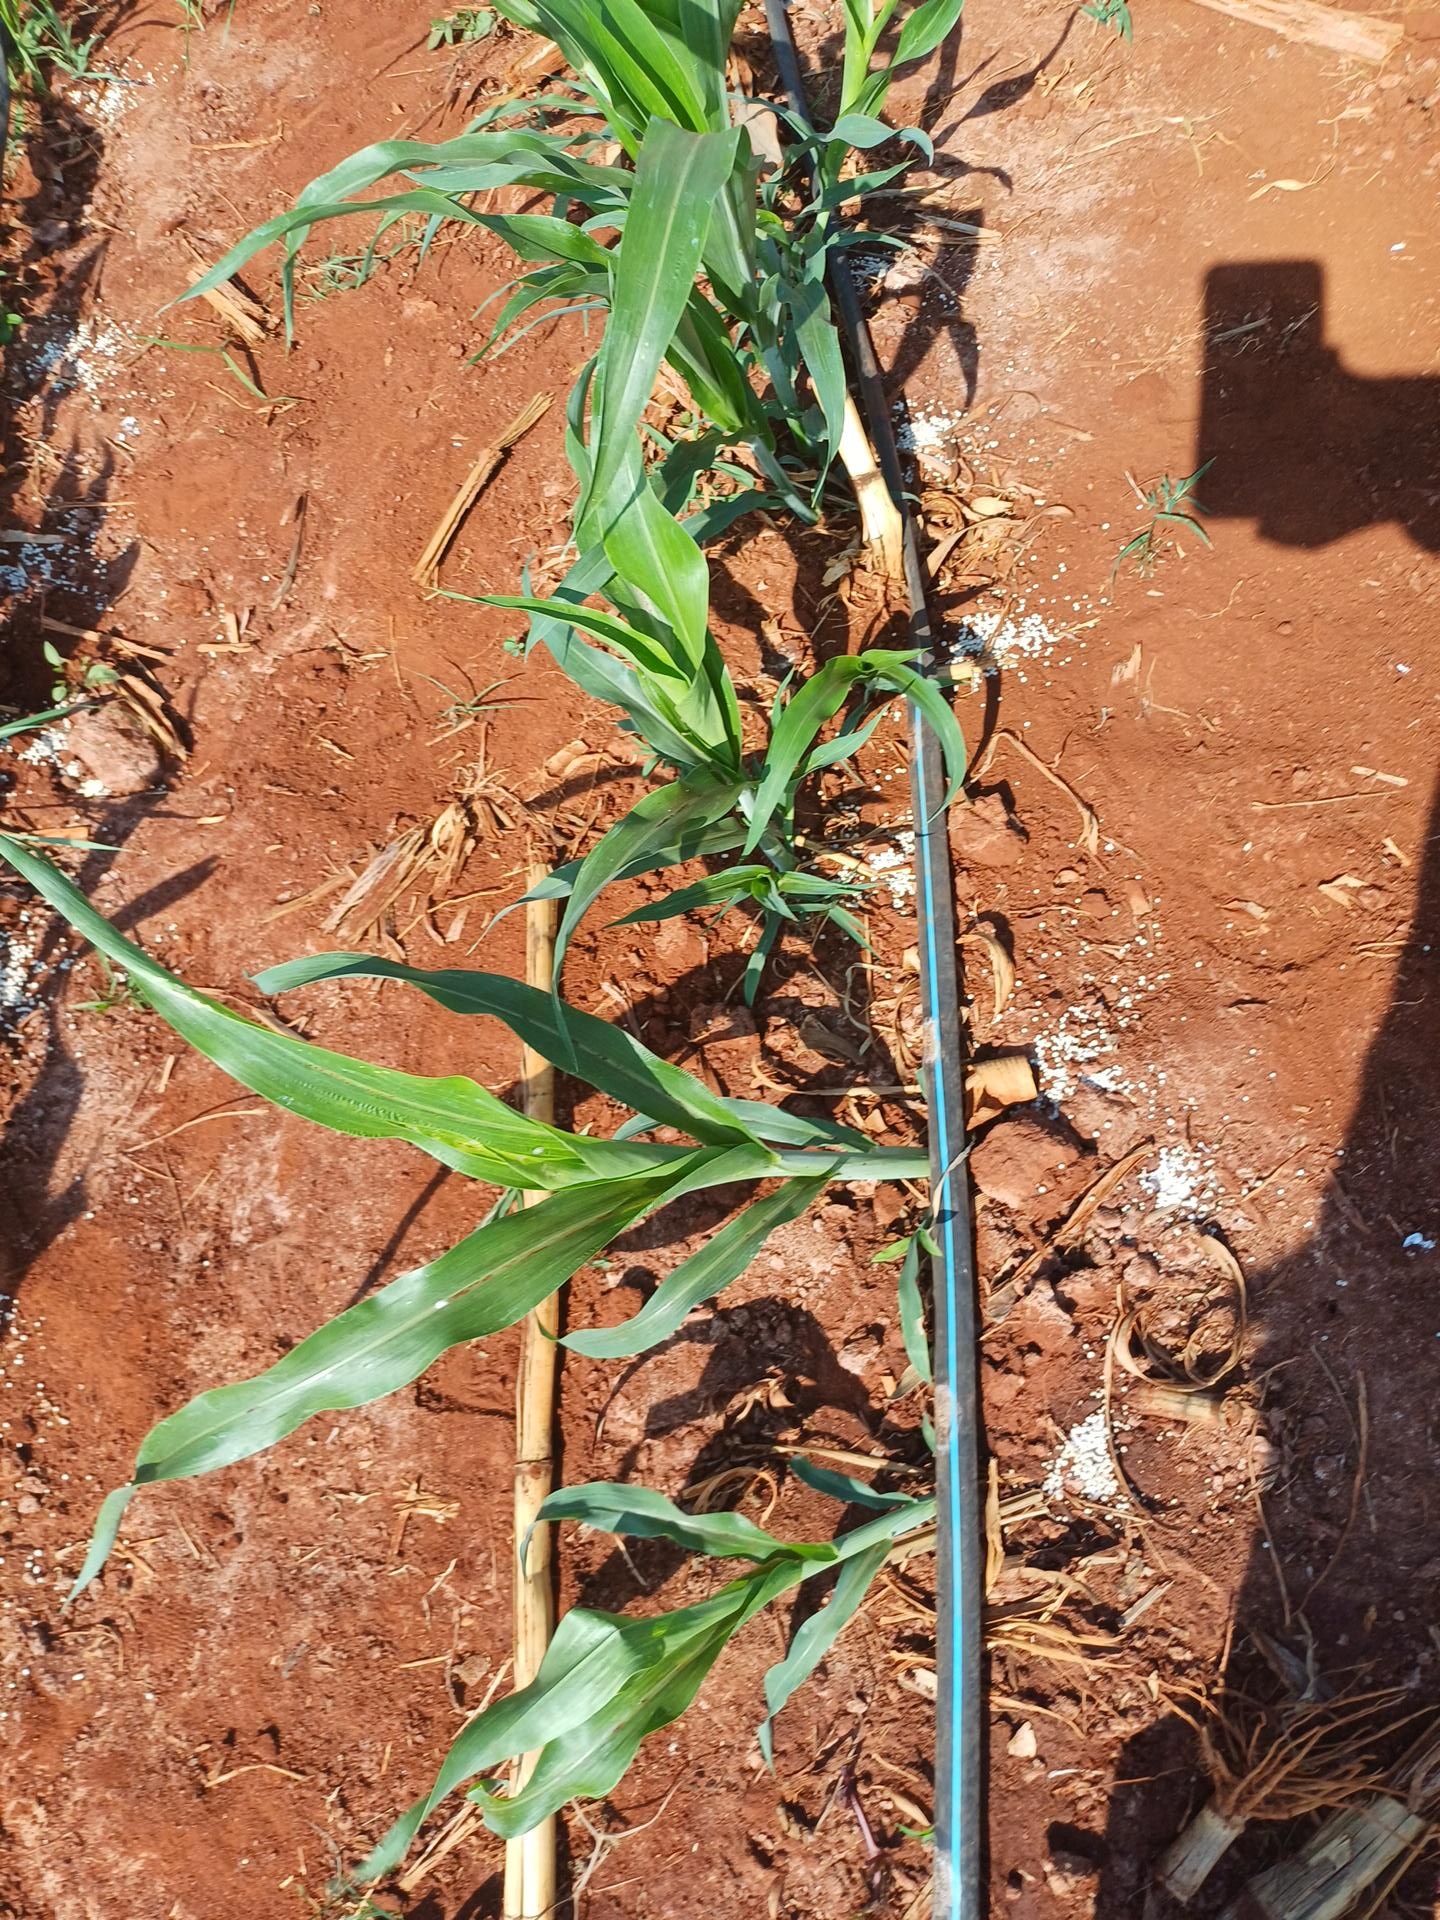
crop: sorghum
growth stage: vegetative
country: Kenya
